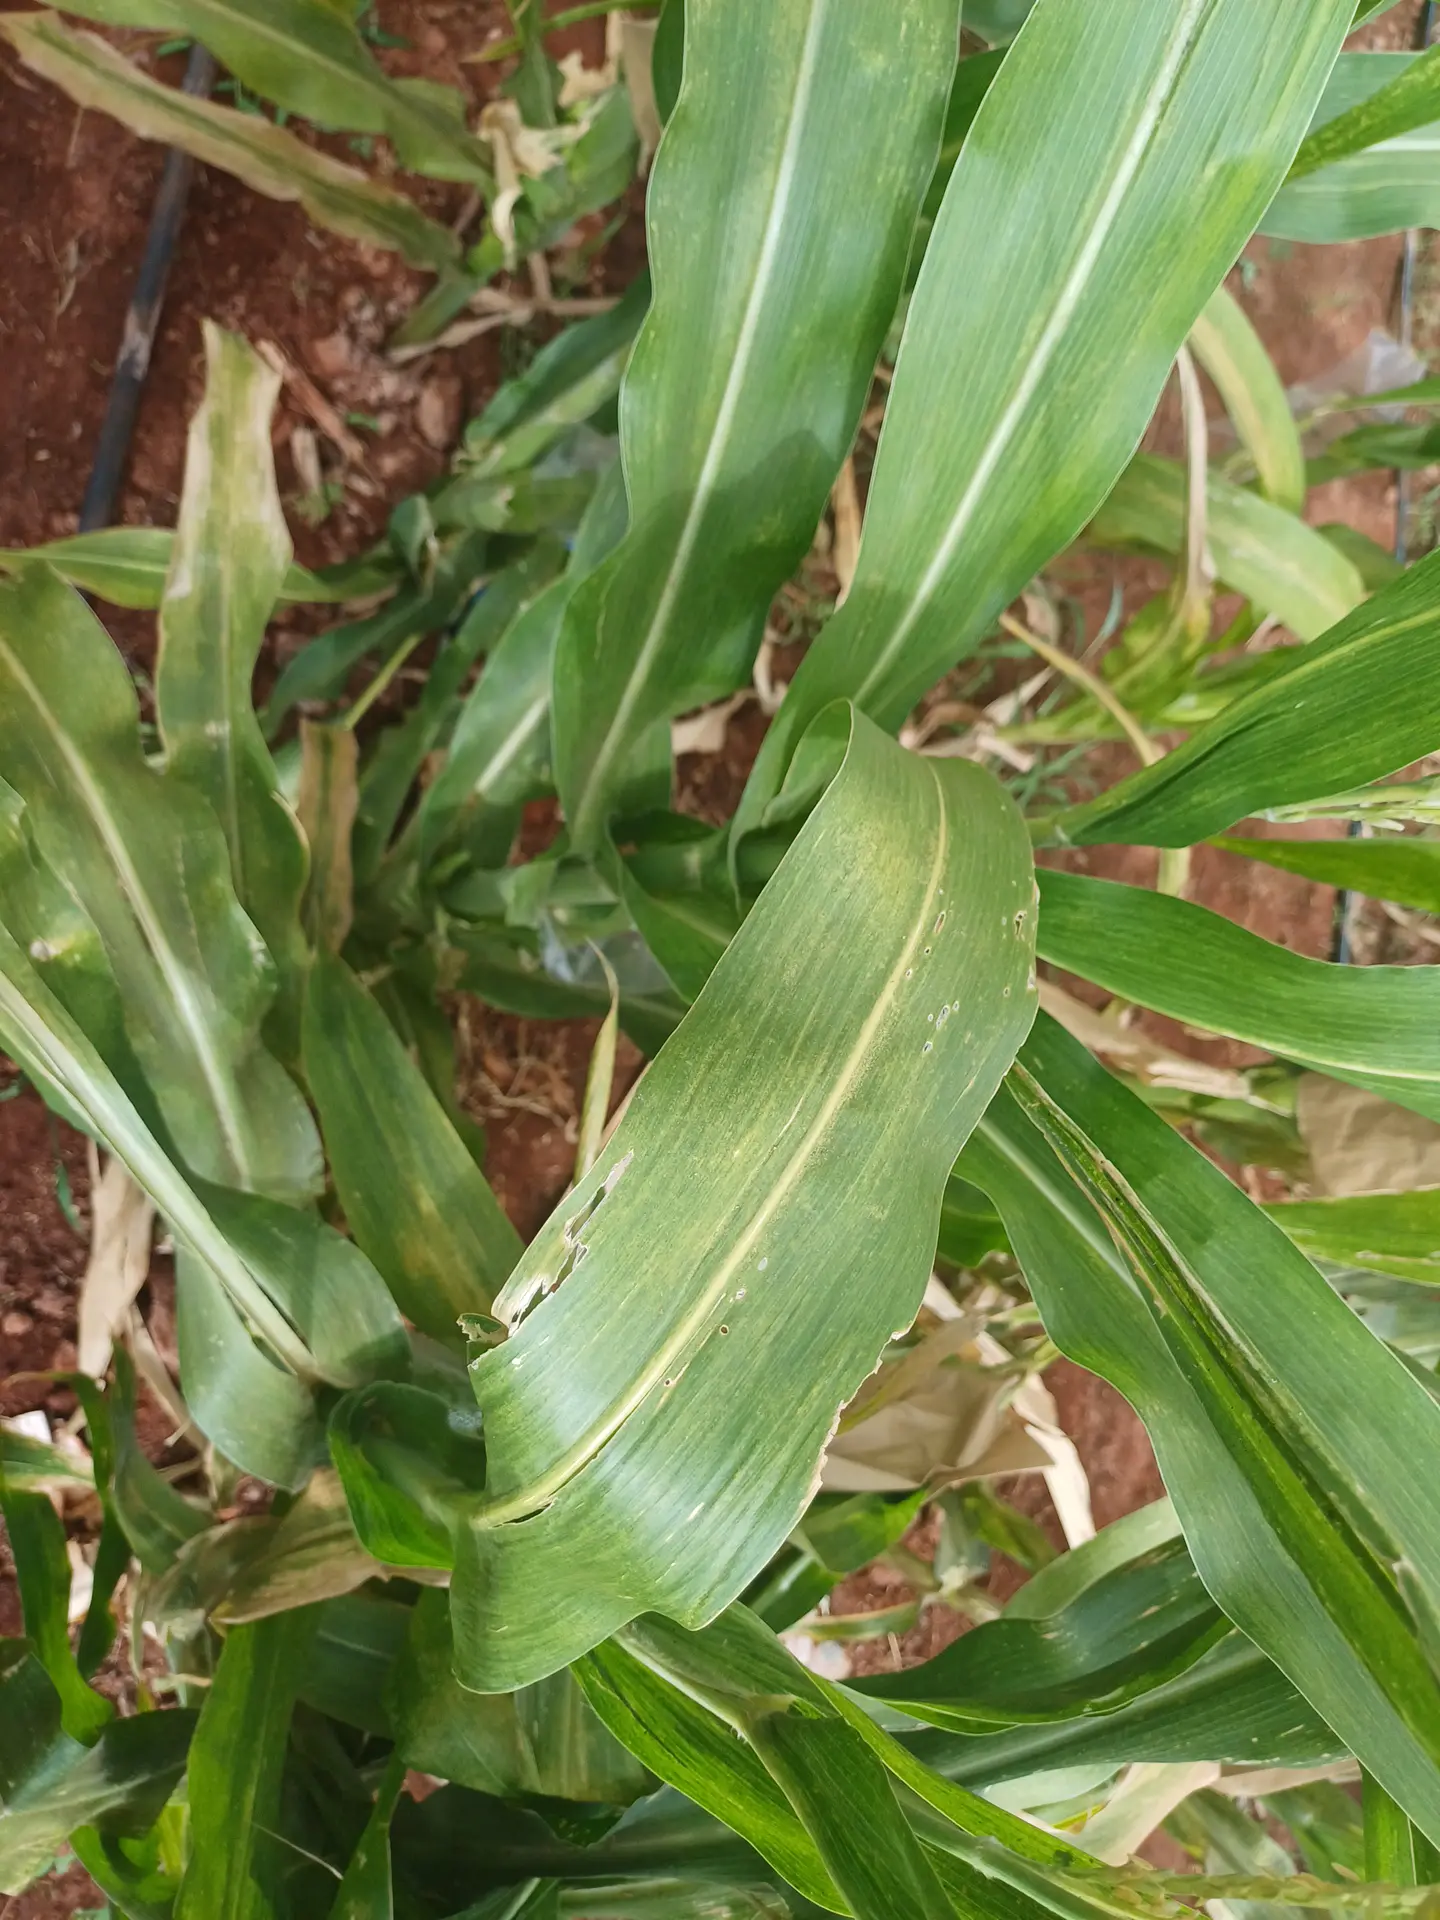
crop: maize
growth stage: flowering
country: Kenya
